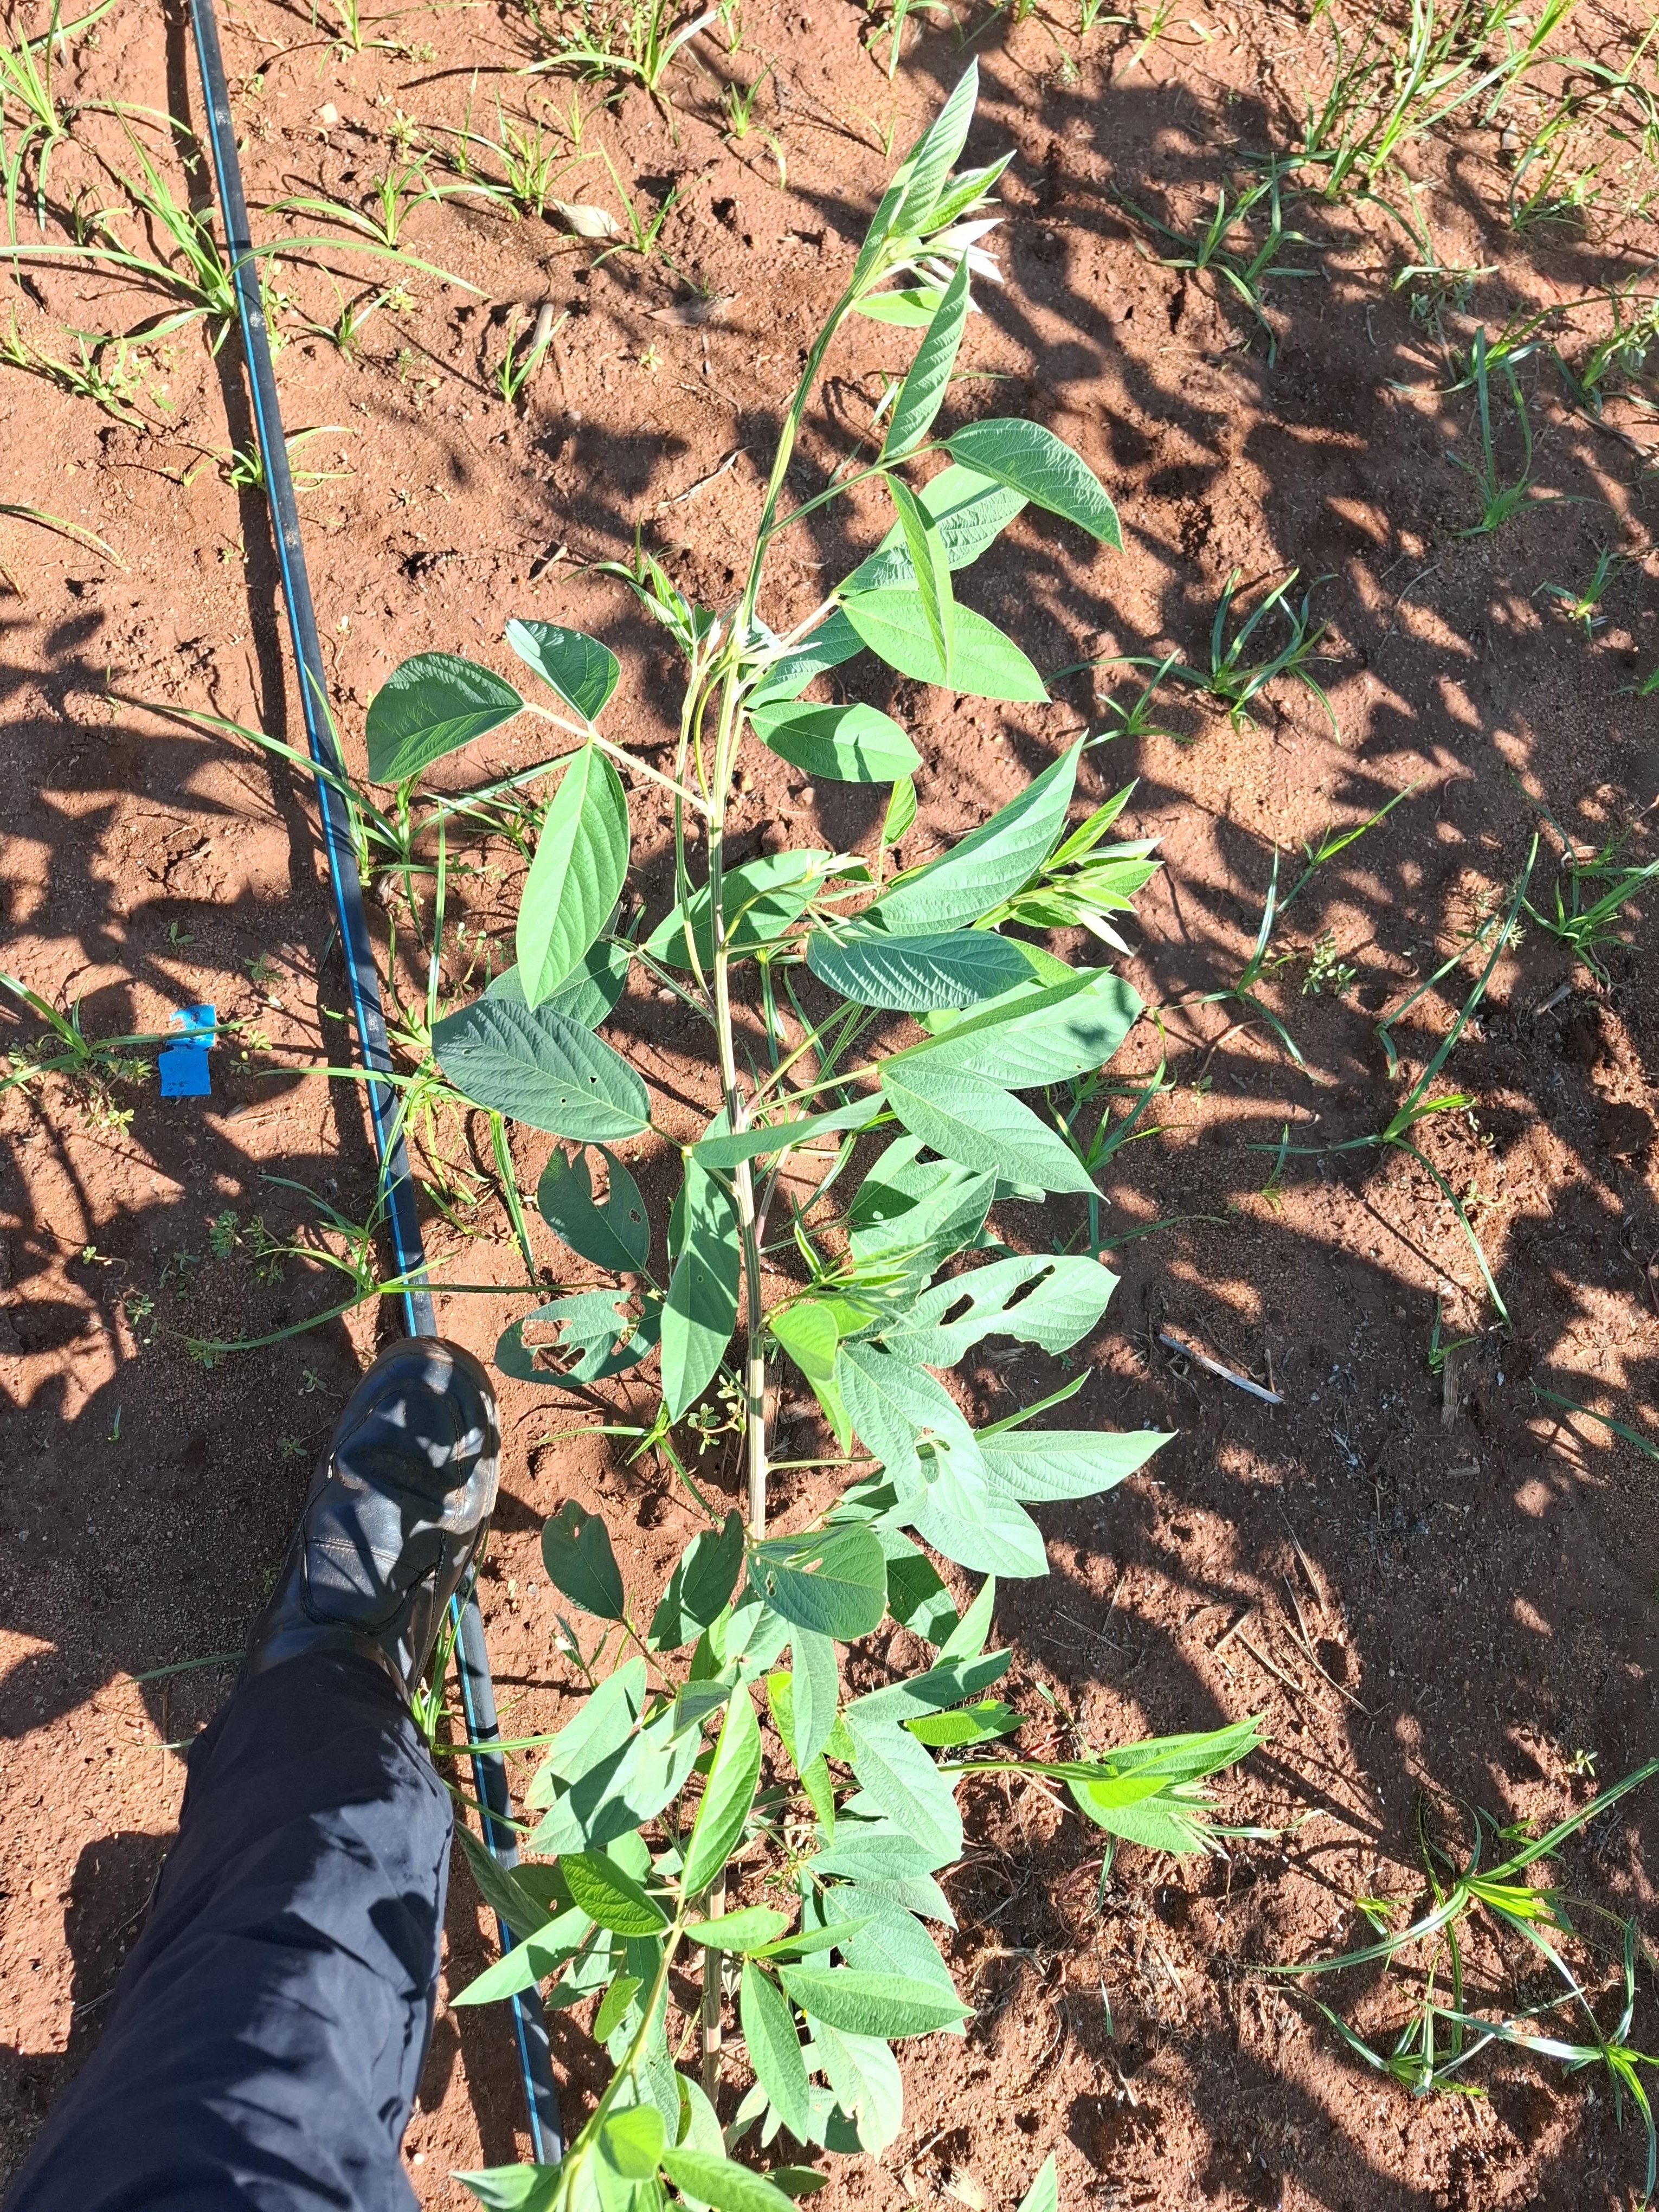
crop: pigeonpea
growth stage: vegetative
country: Kenya
